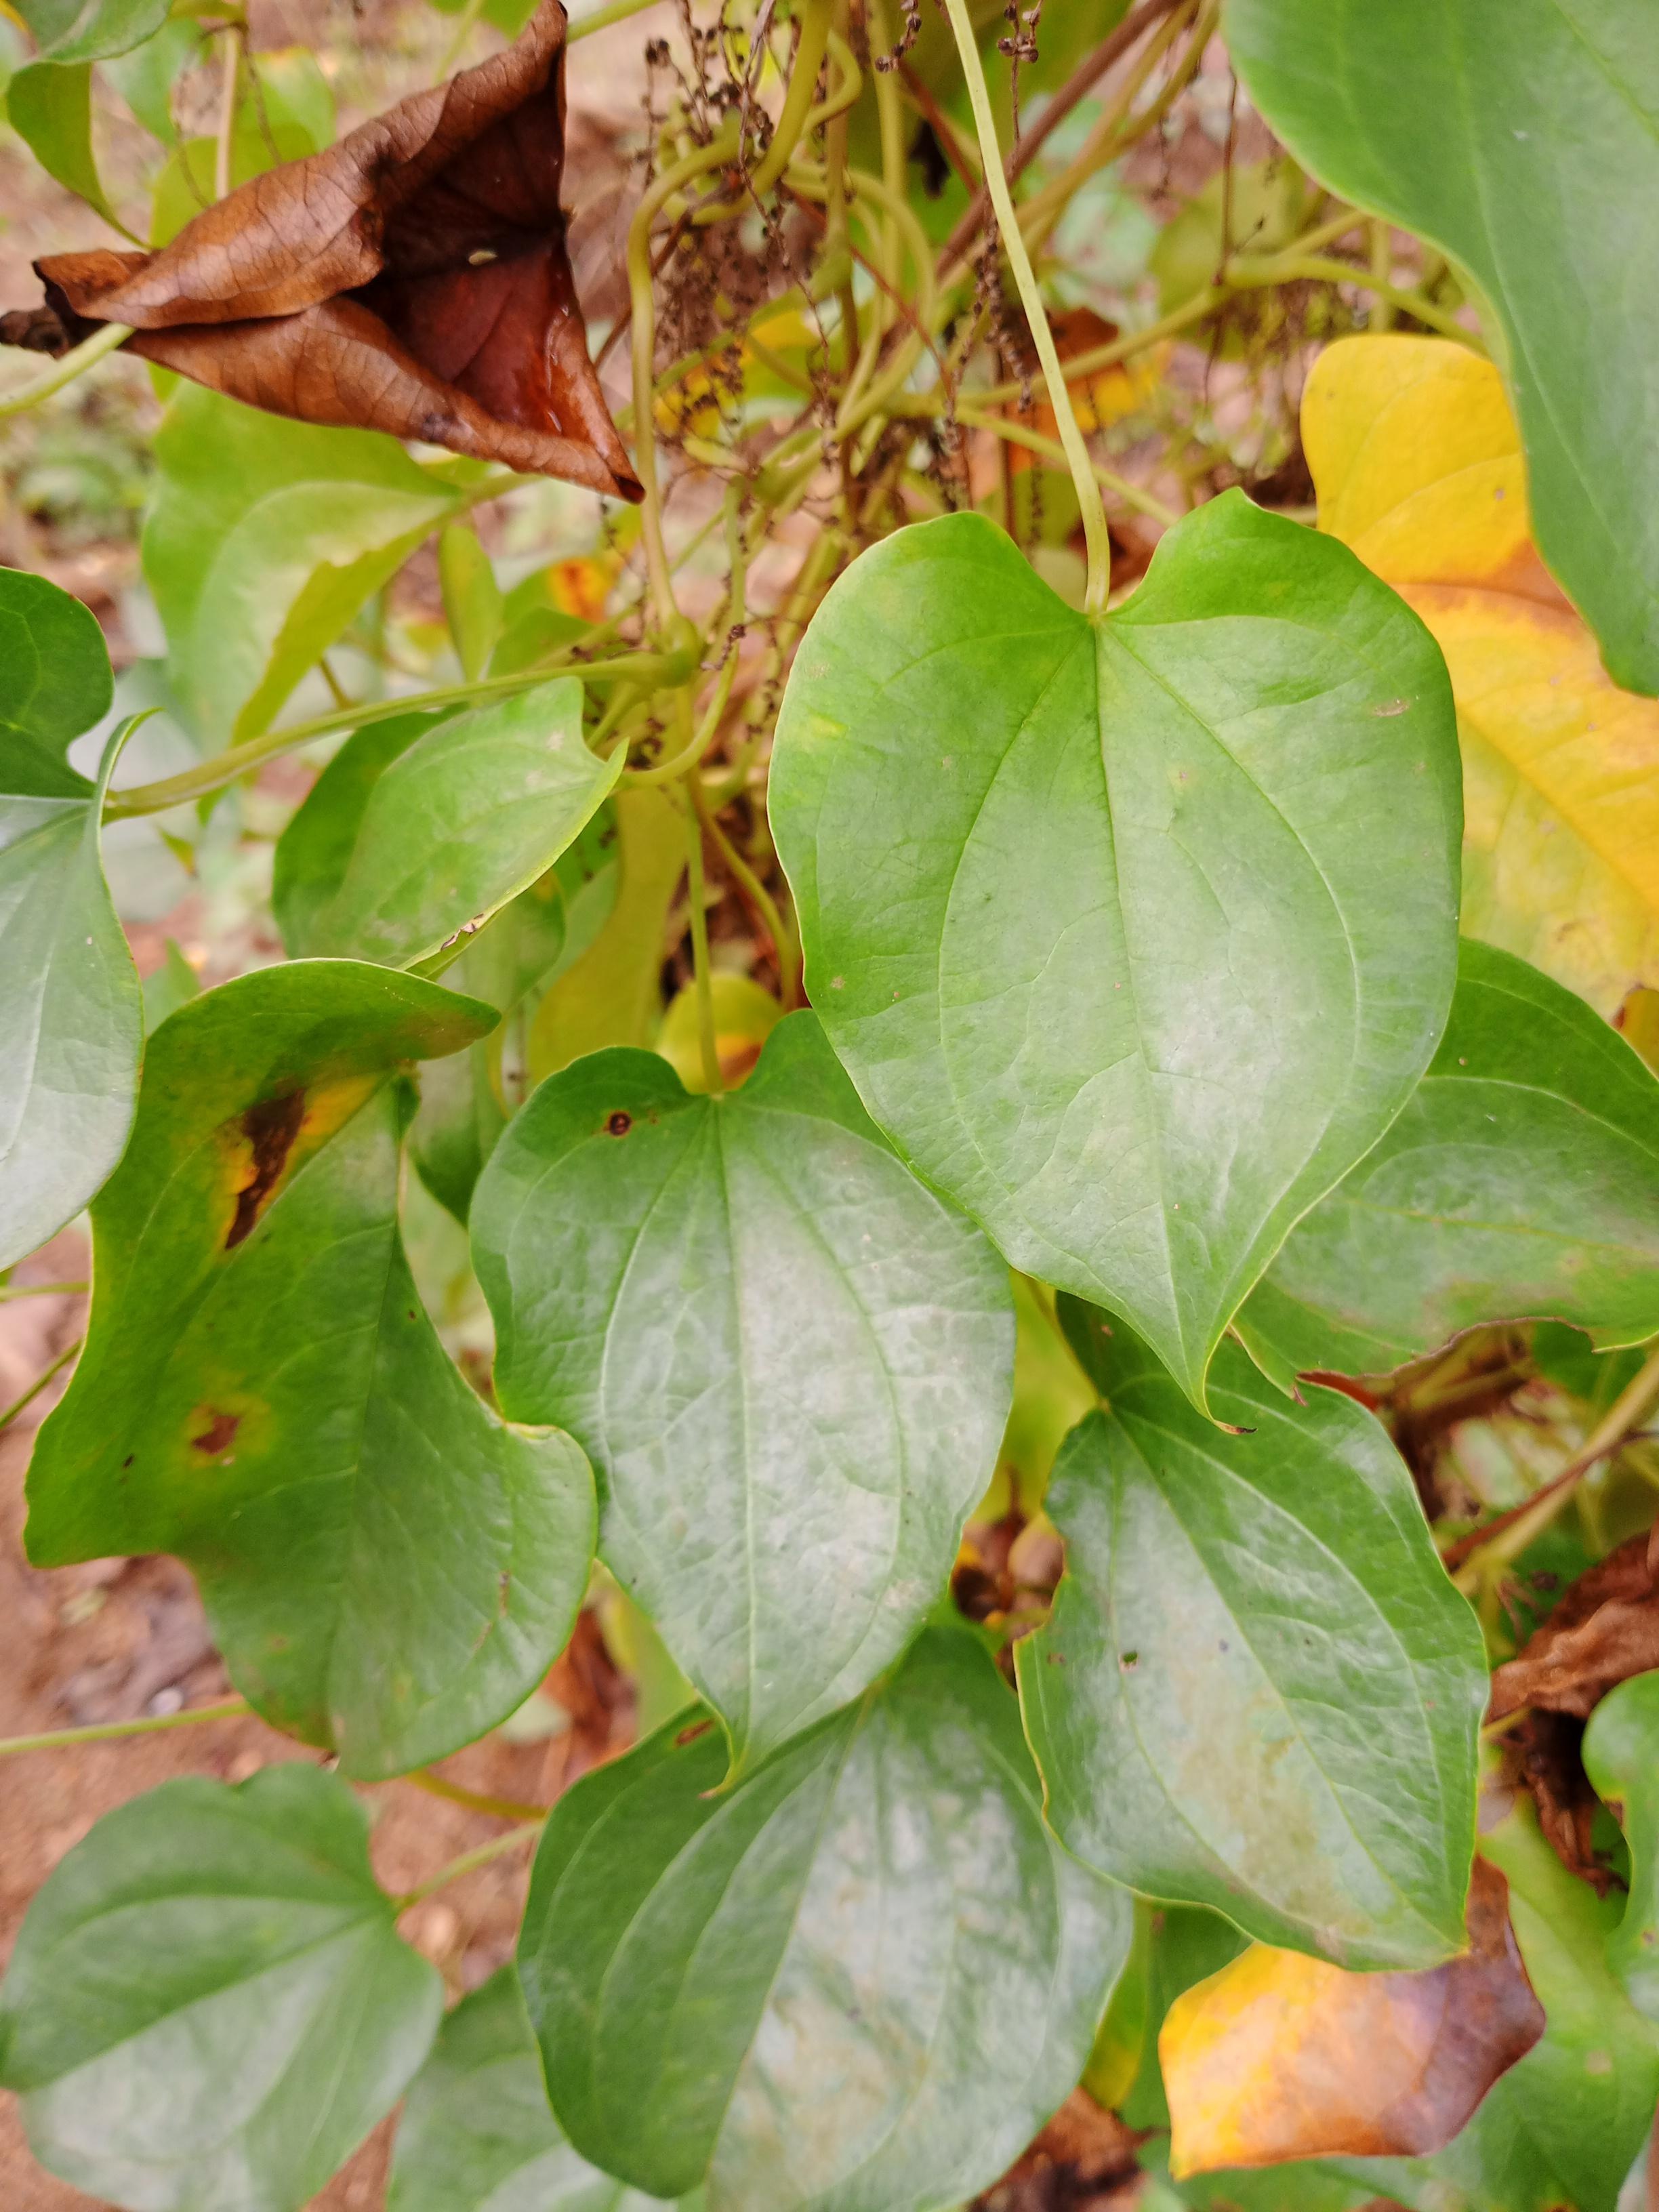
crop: yam
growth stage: vegetative
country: Nigeria
